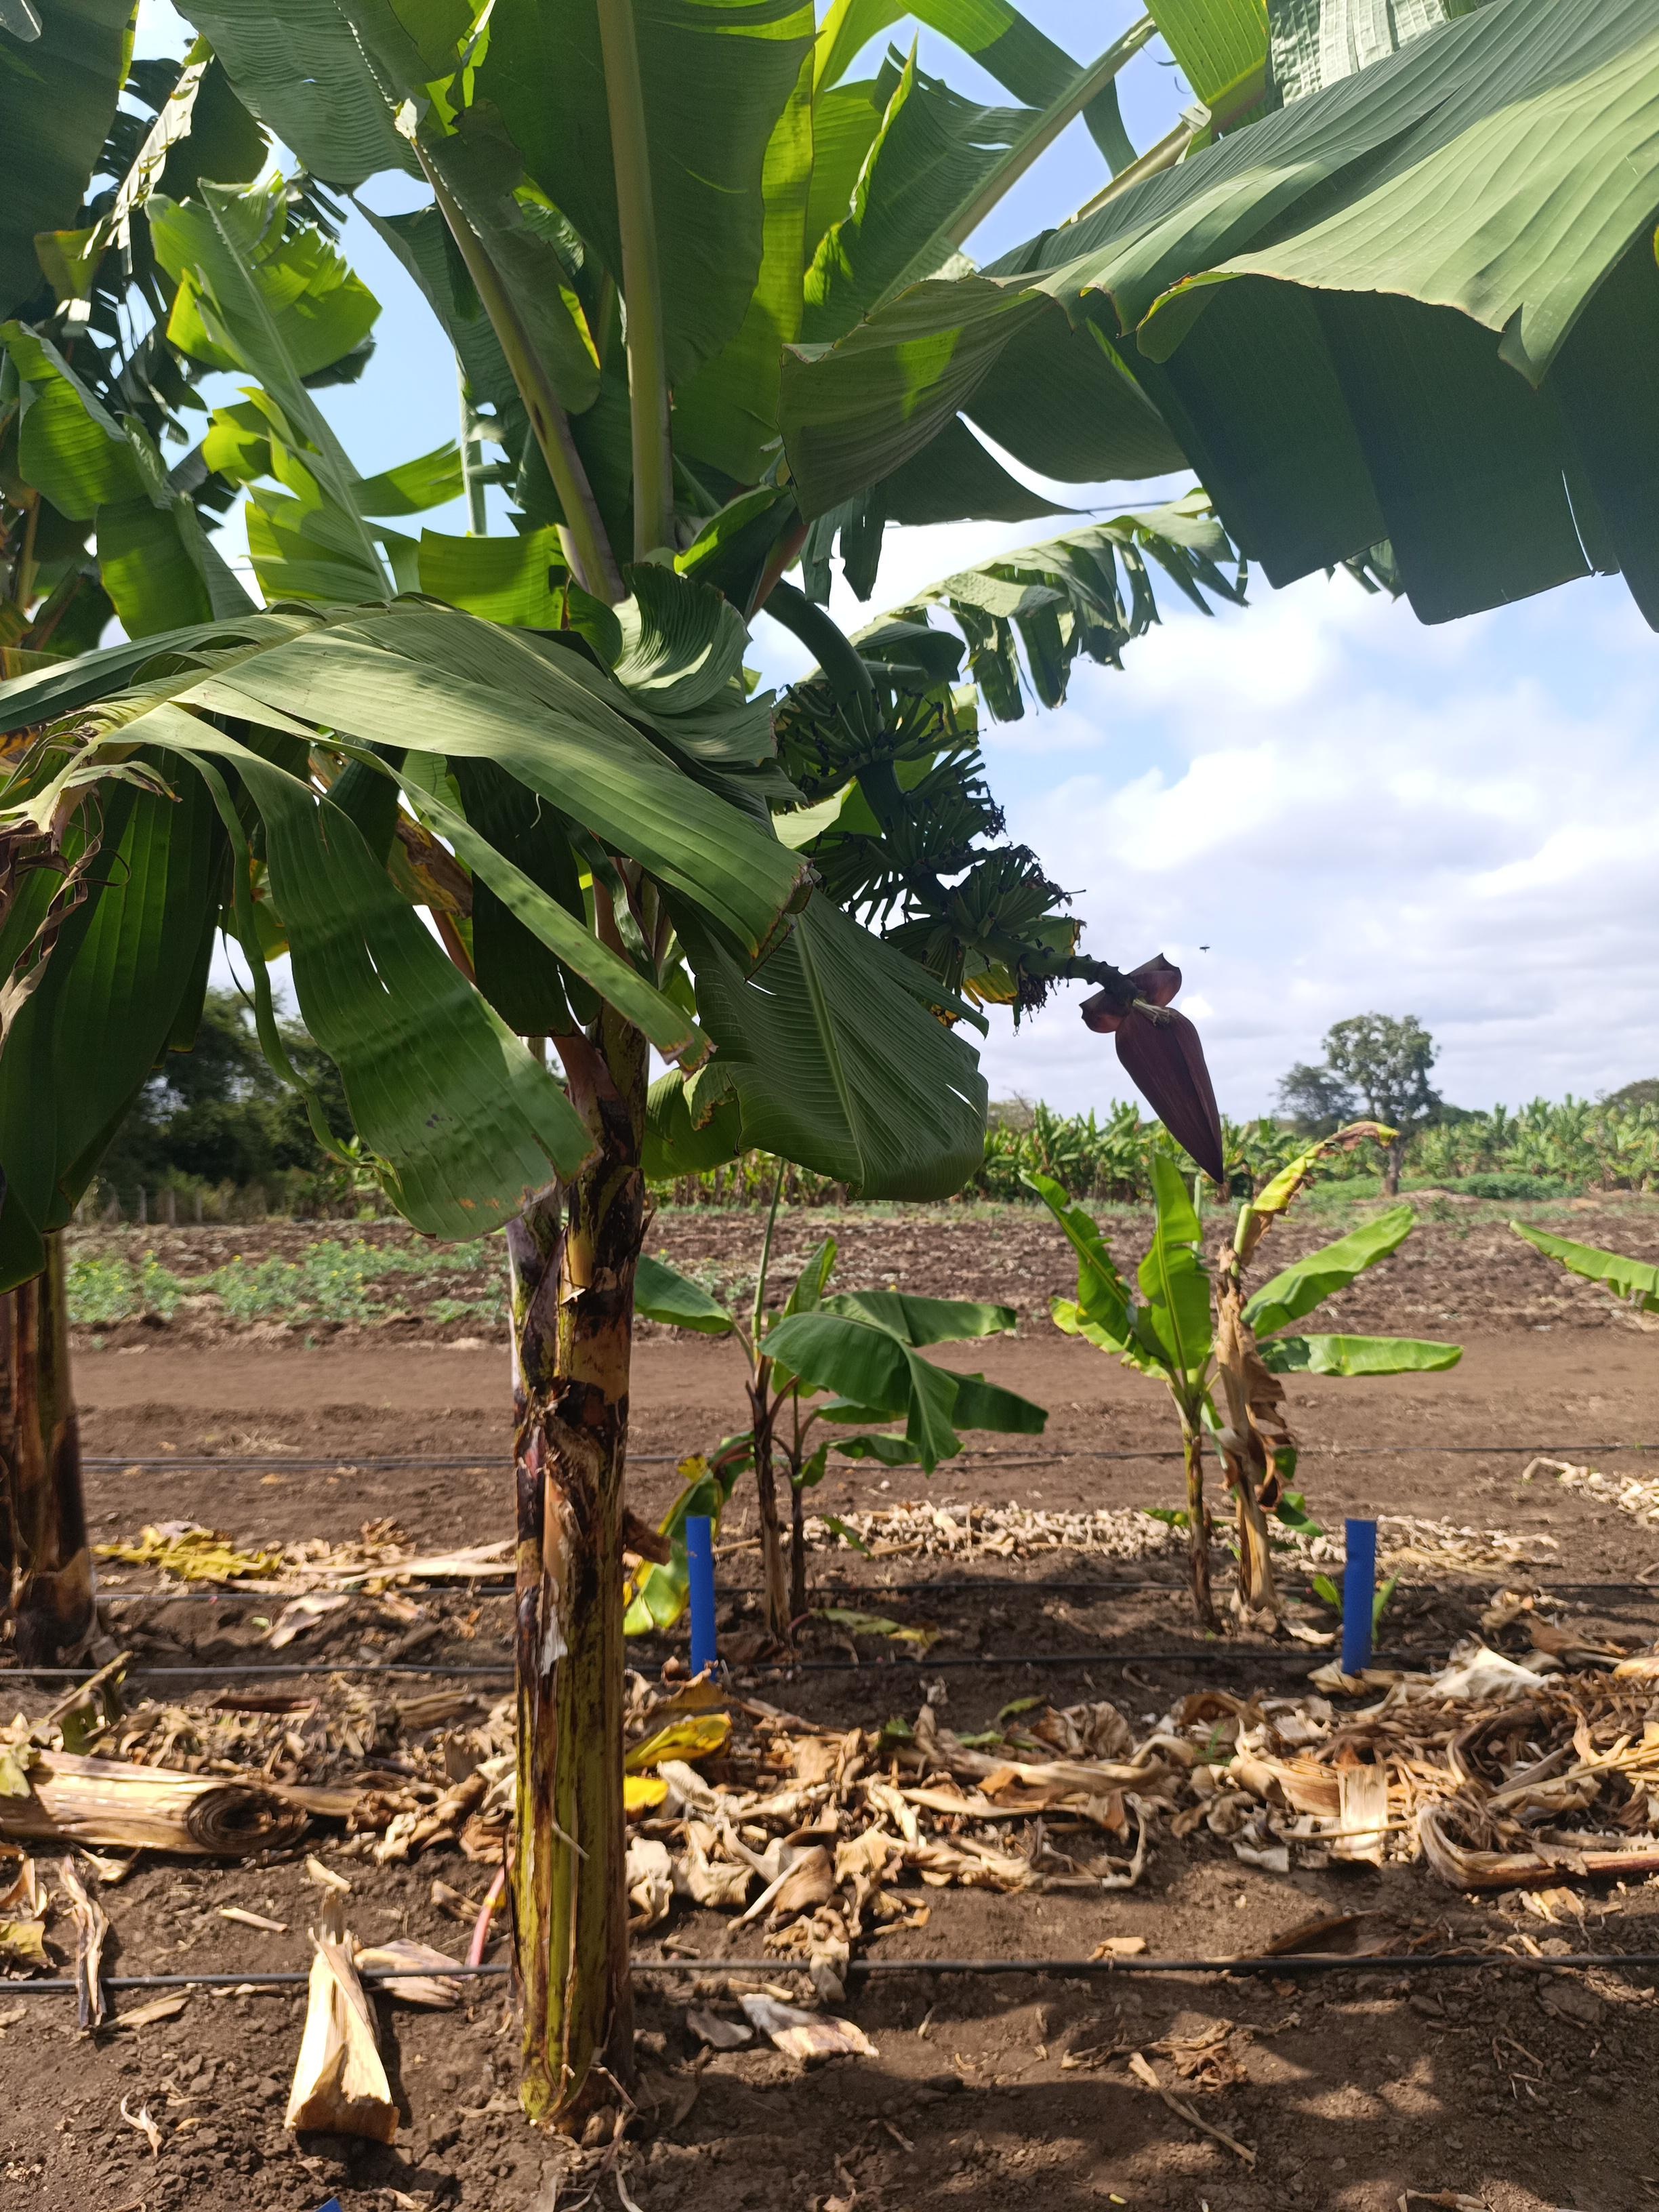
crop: banana
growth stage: development fruit
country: Tanzania
